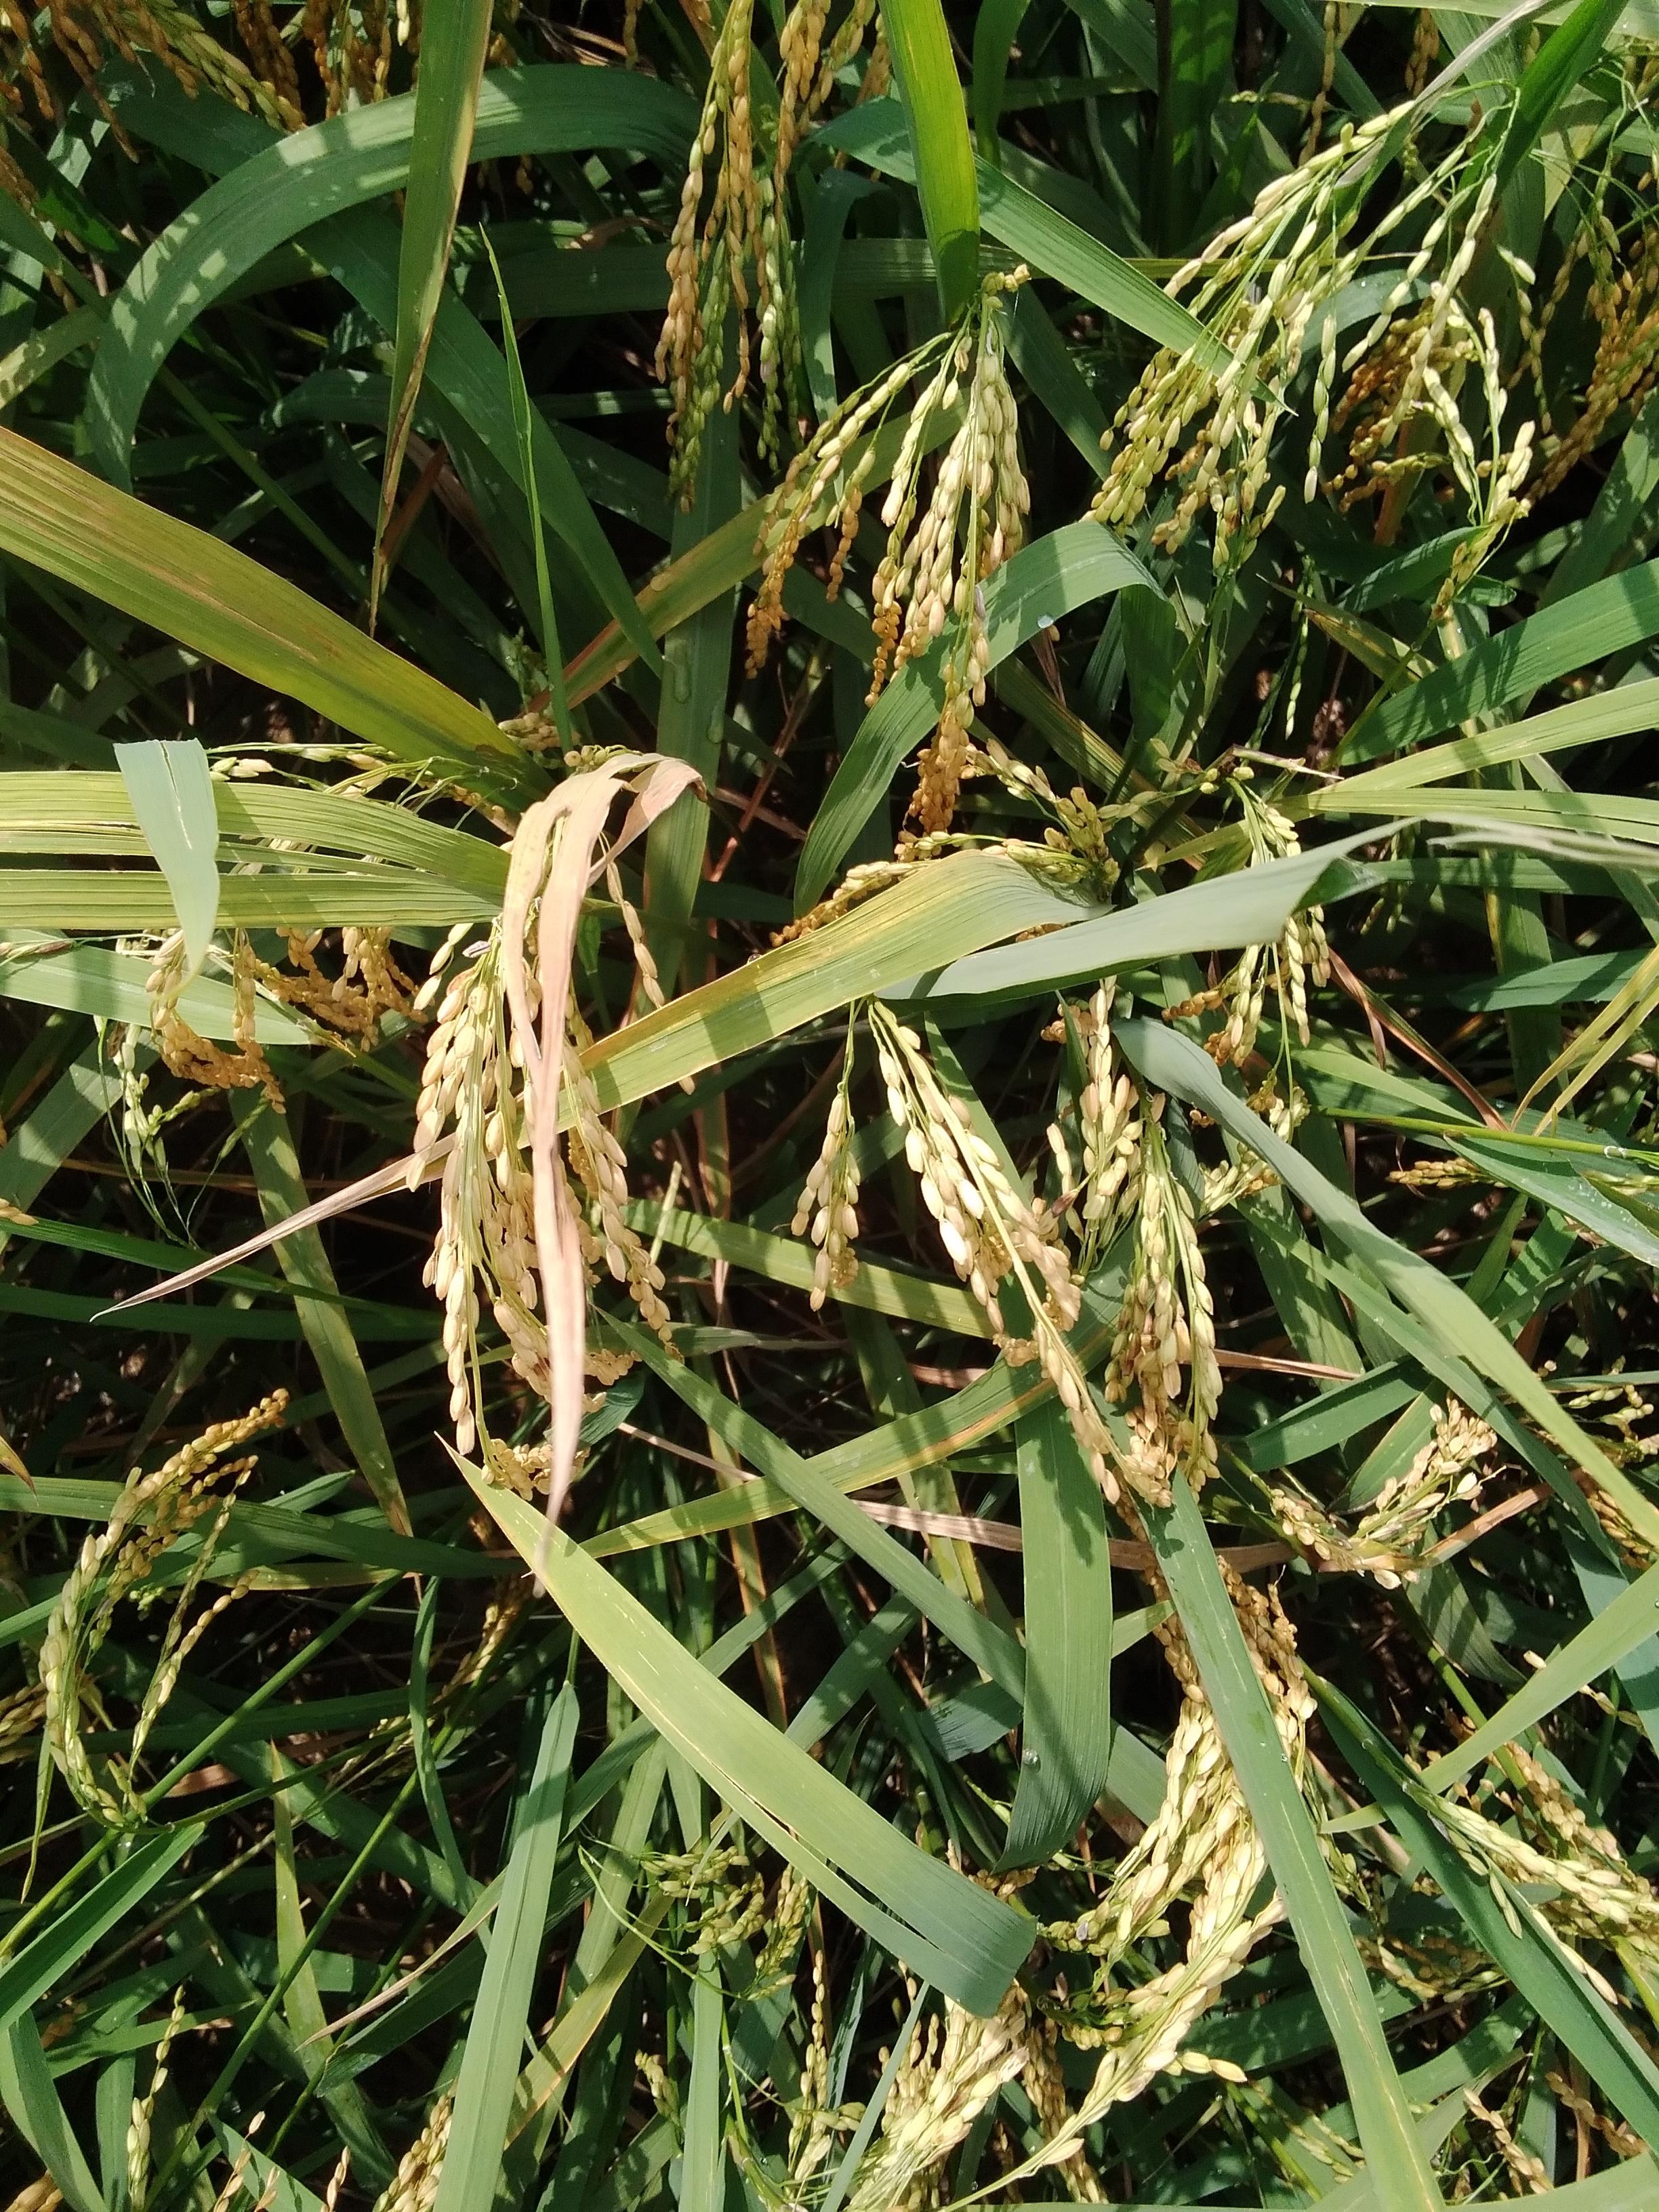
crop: rice
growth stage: ripening
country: Nigeria
